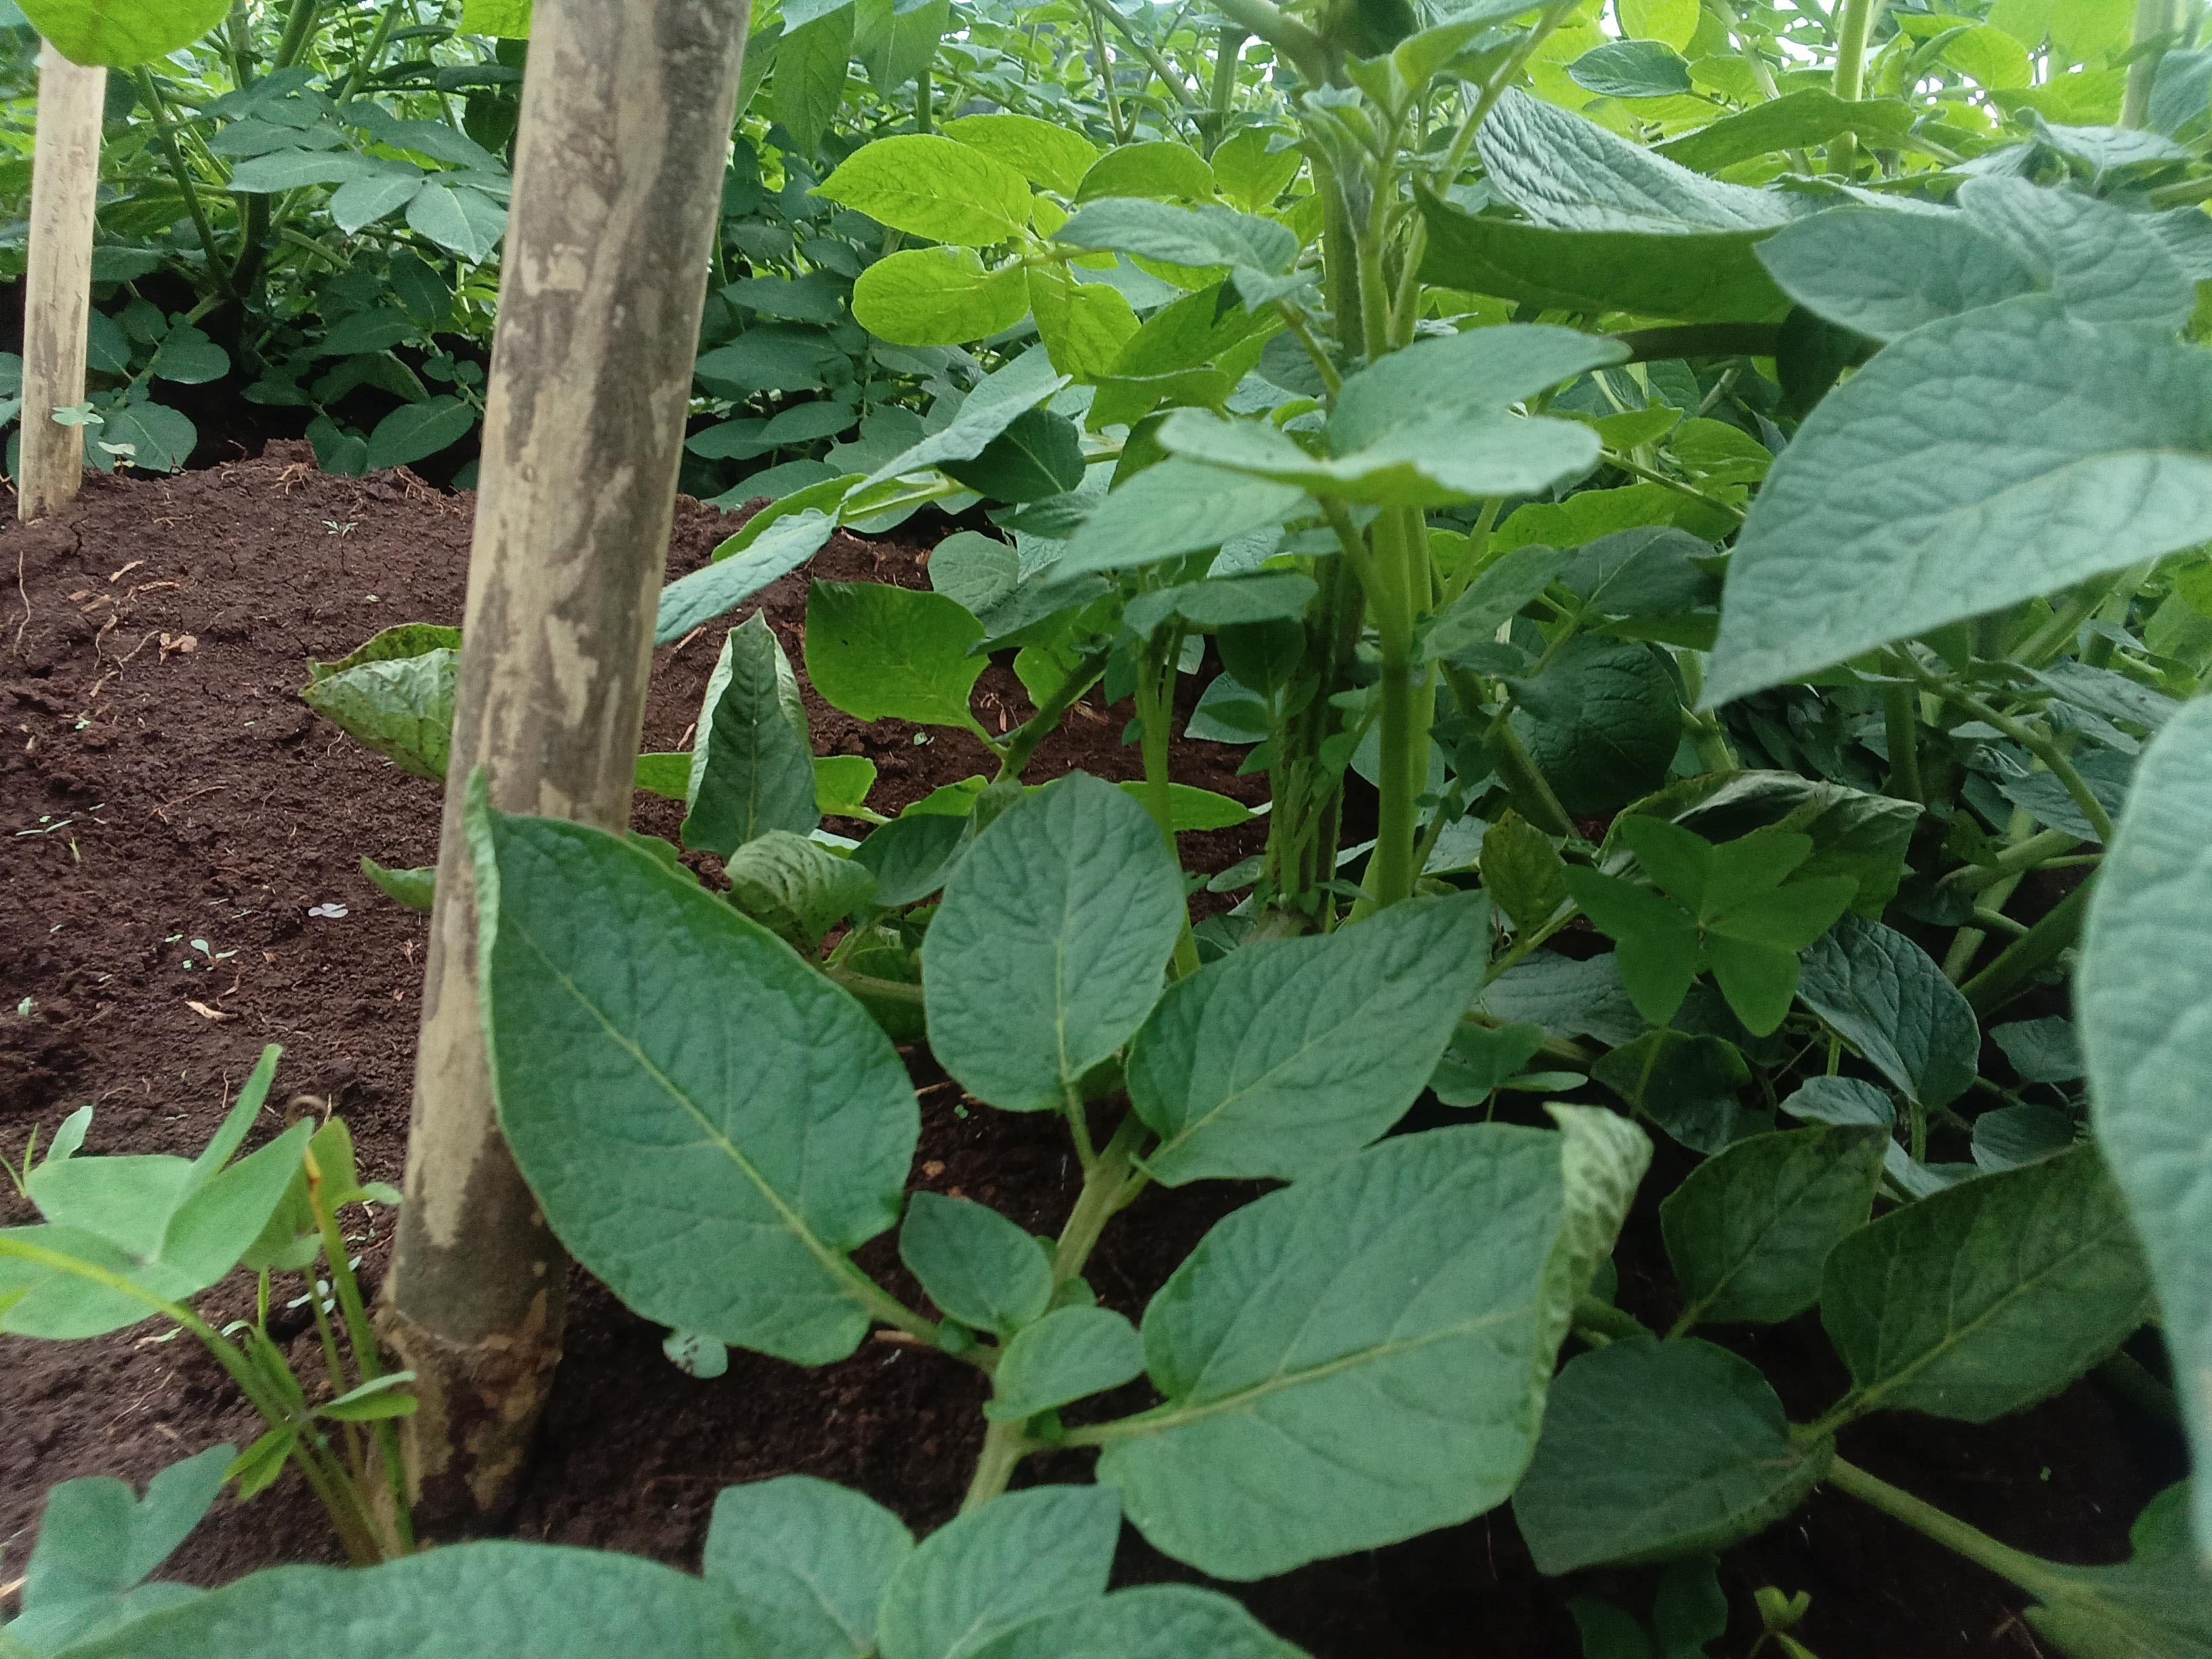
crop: potato
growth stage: vegetative
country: Kenya
